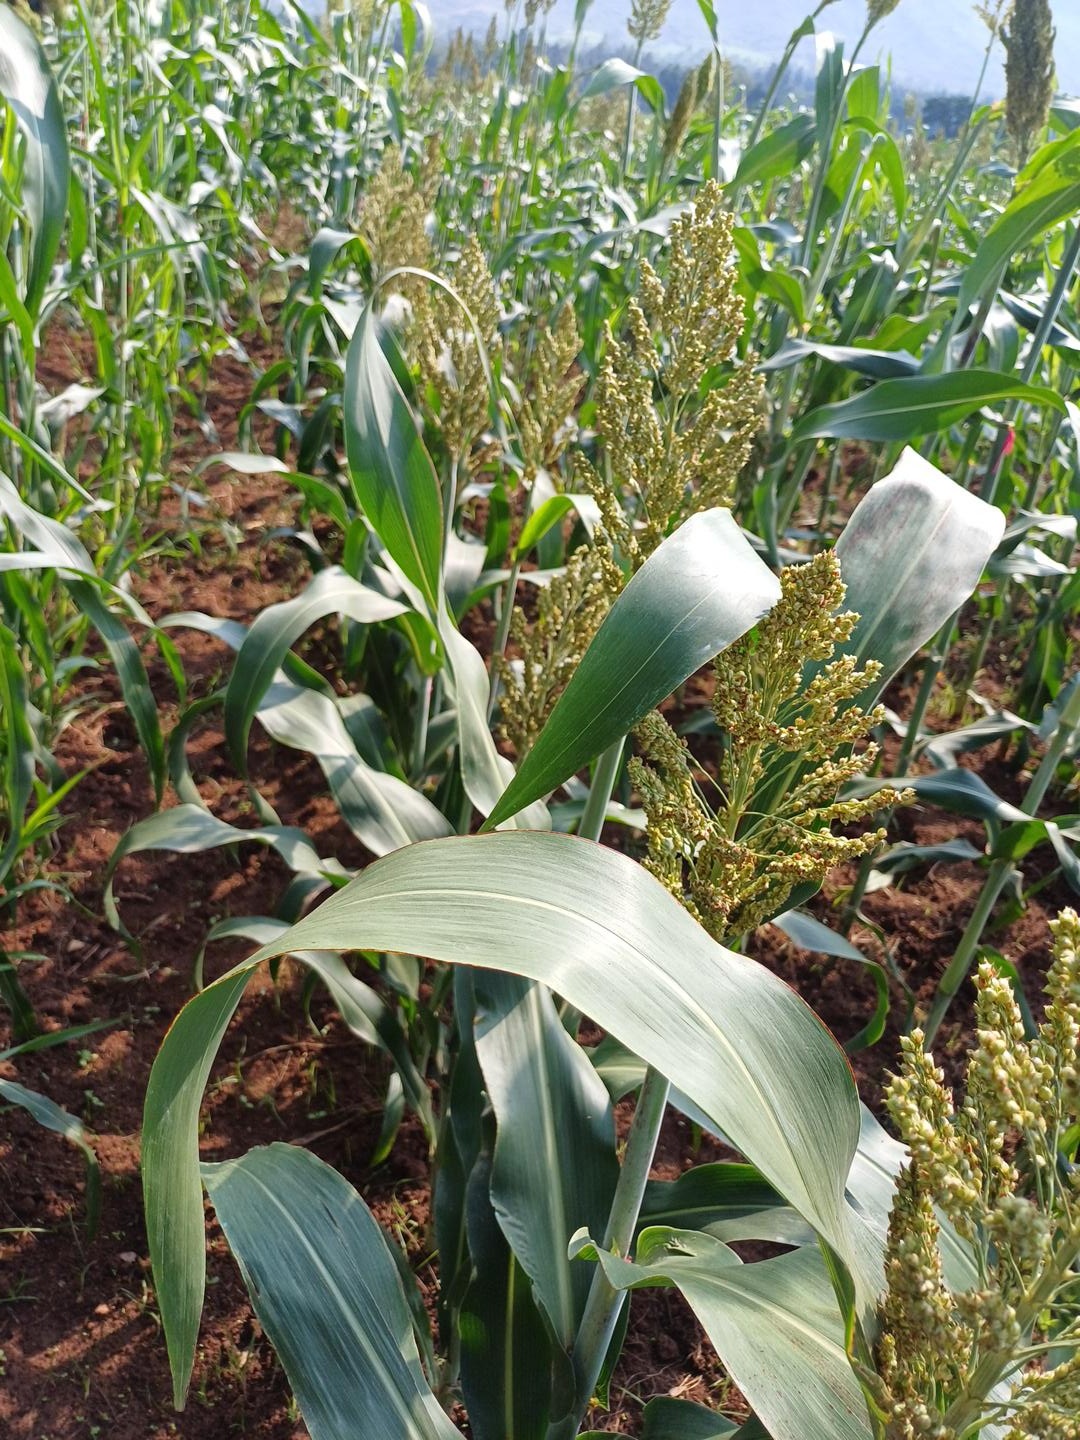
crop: sorghum
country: Kenya
